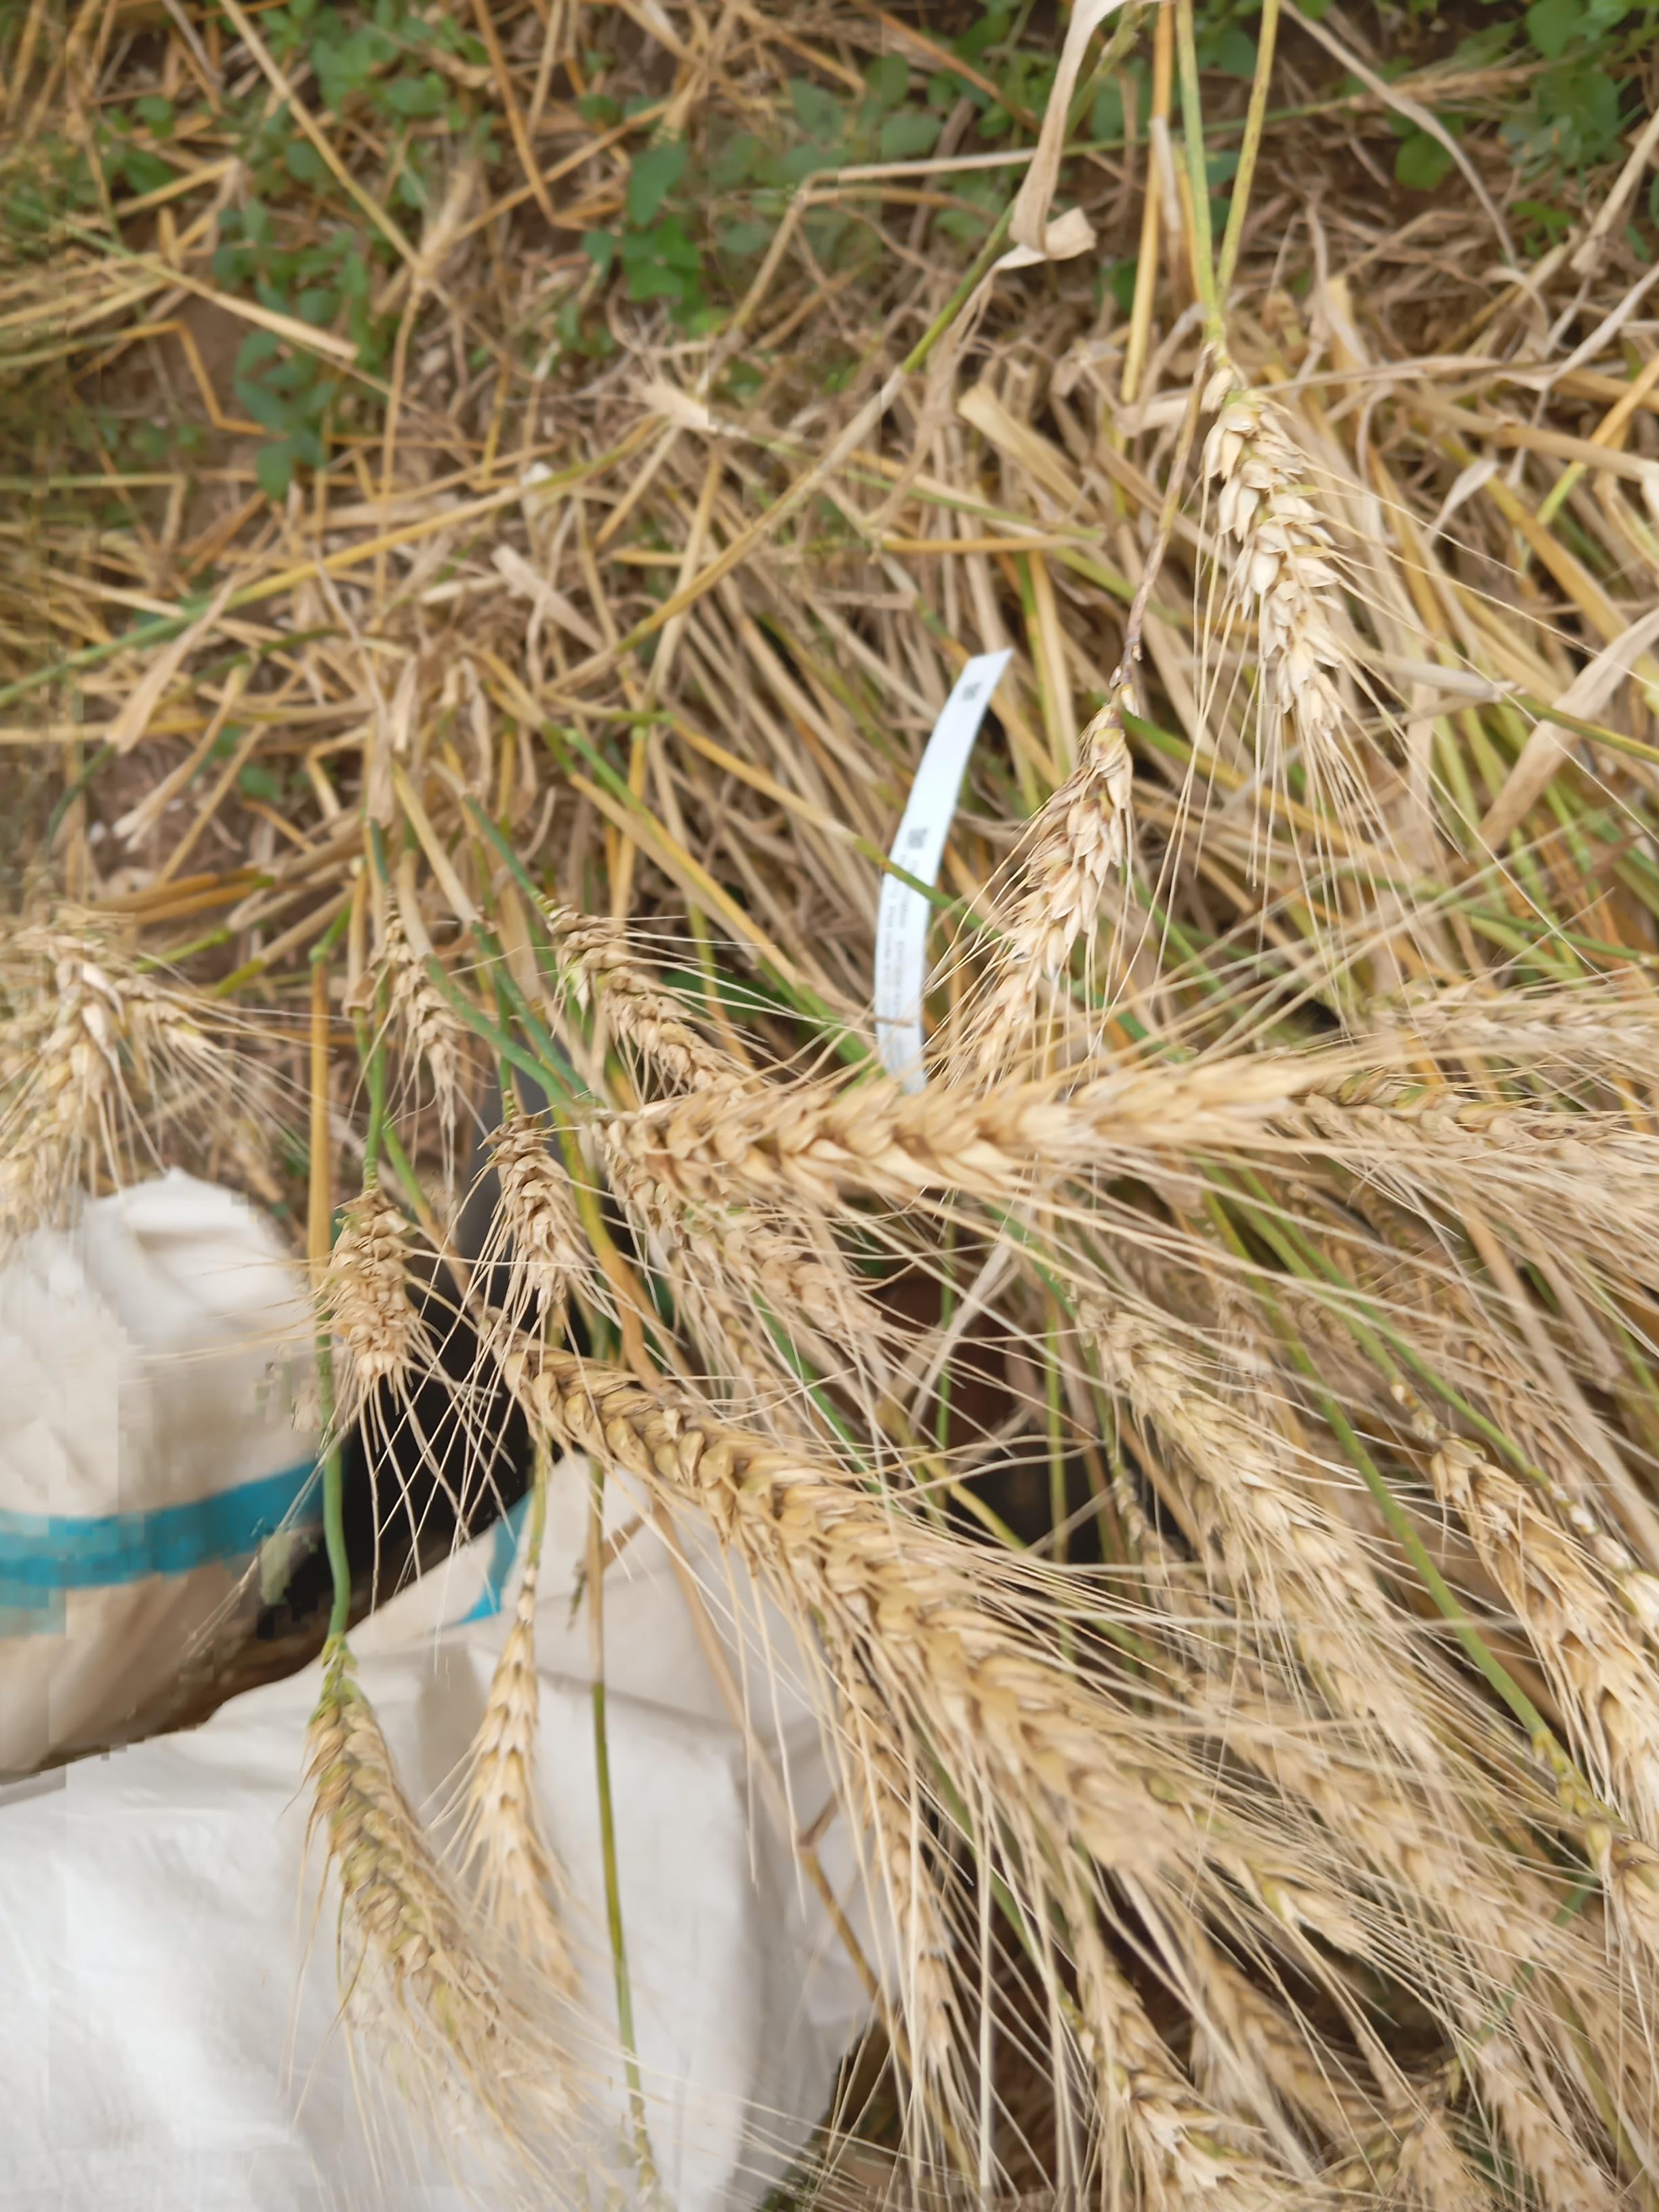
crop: wheat
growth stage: maturity
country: Kenya
